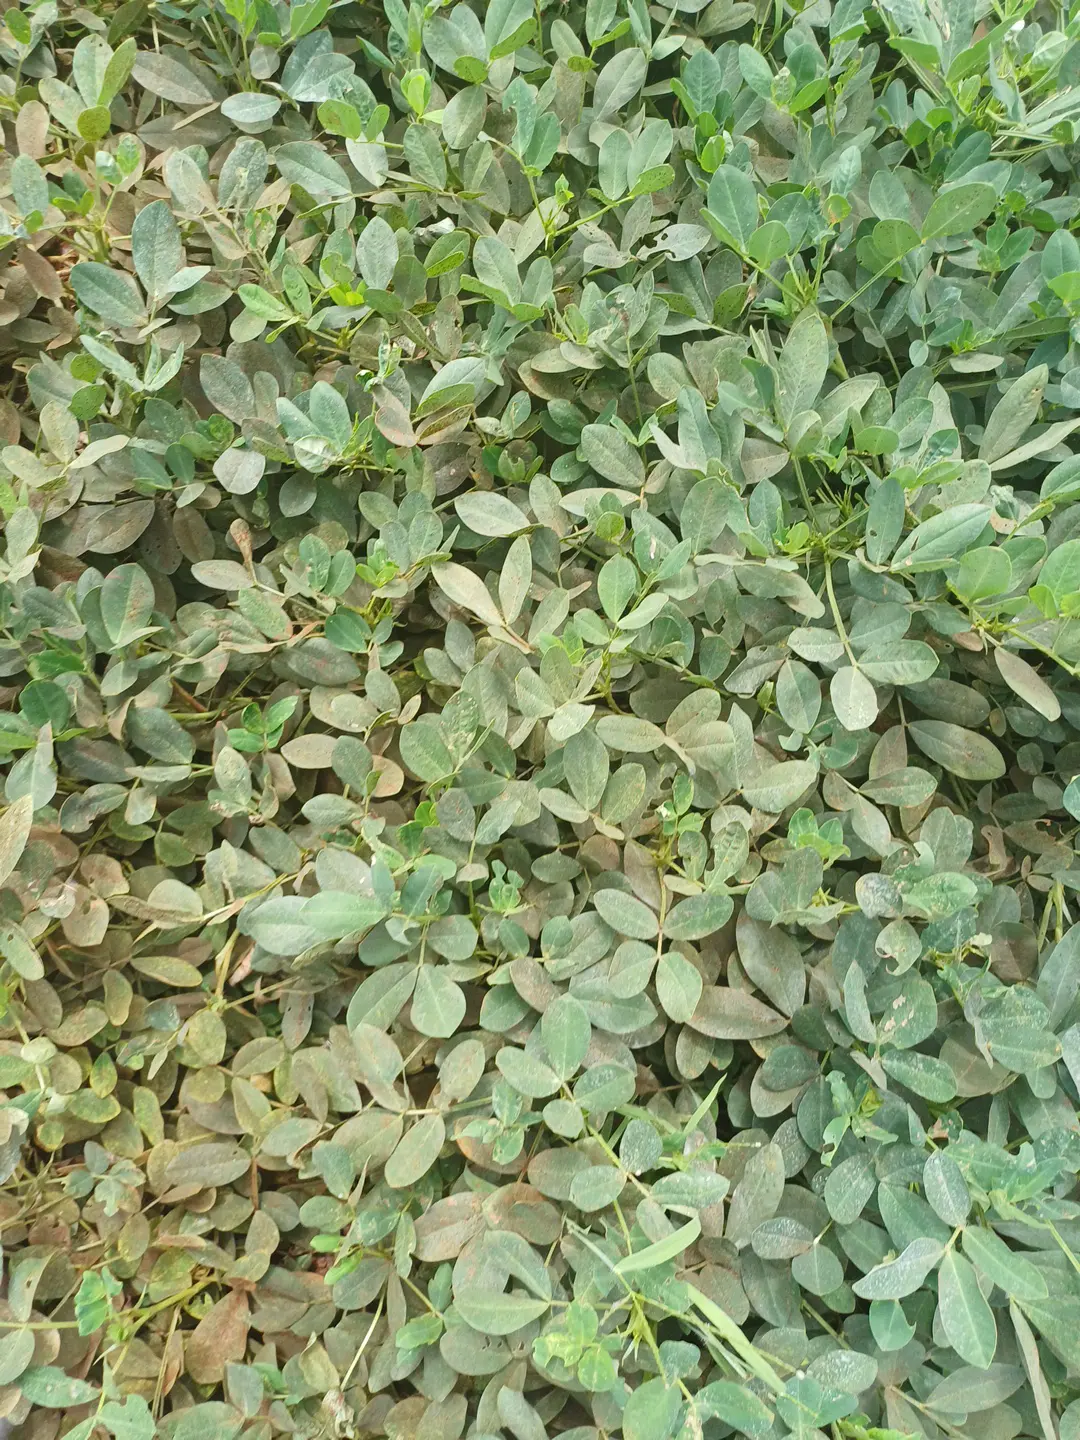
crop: groundnut
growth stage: pegging
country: Kenya
